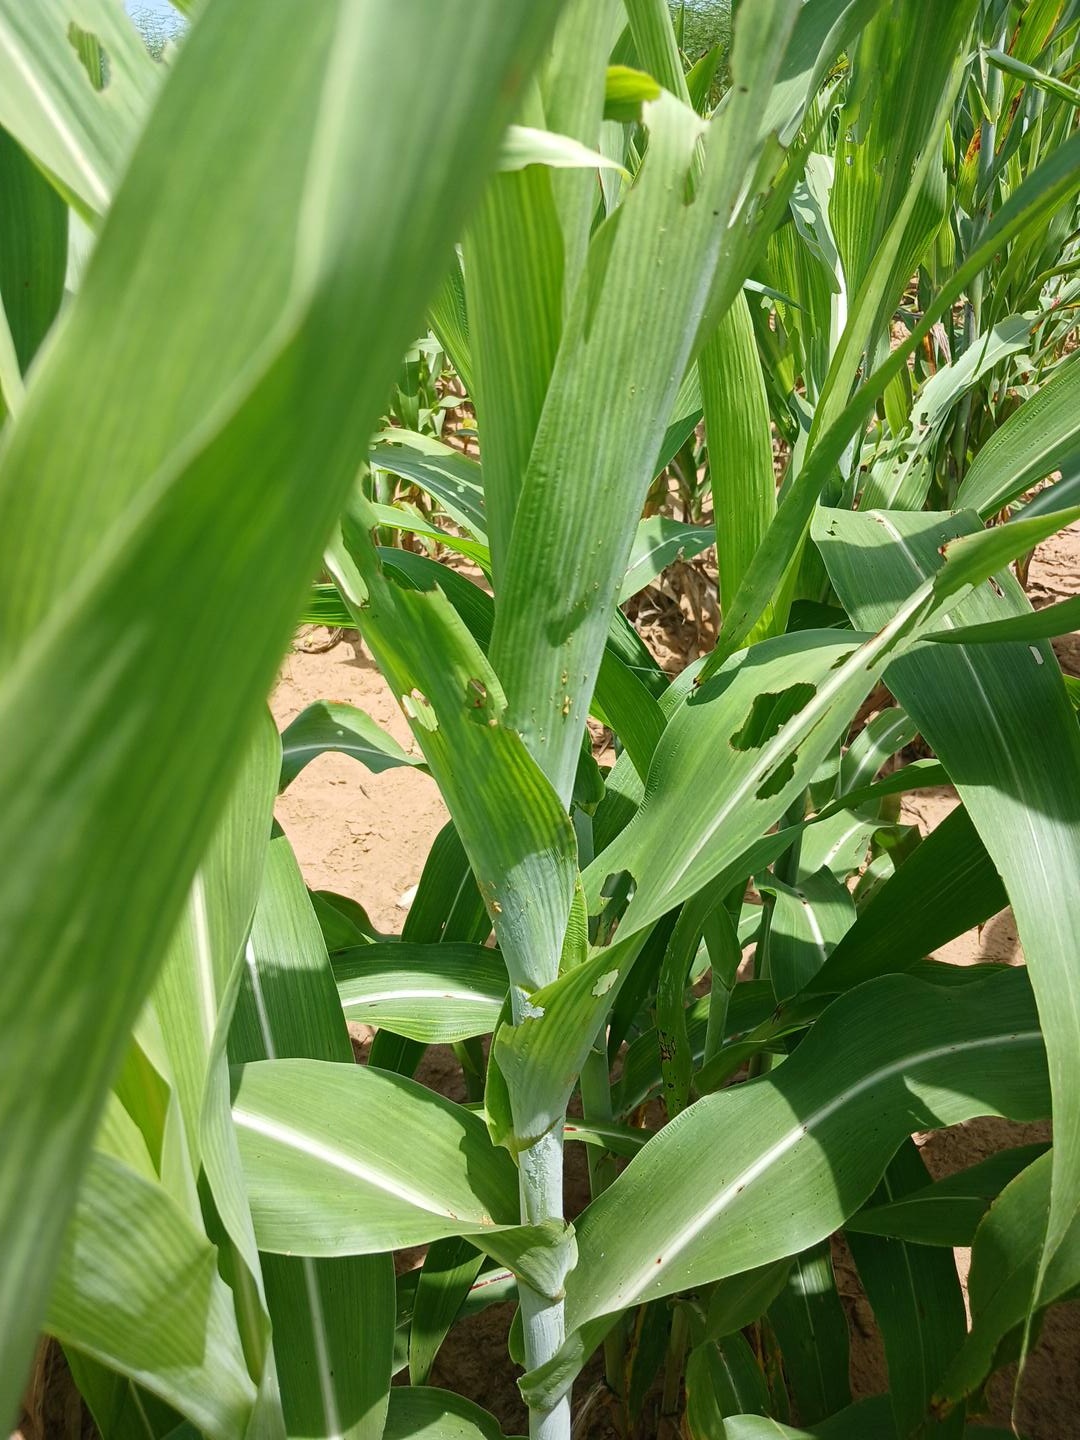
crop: sorghum
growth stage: vegetative
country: Senegal
